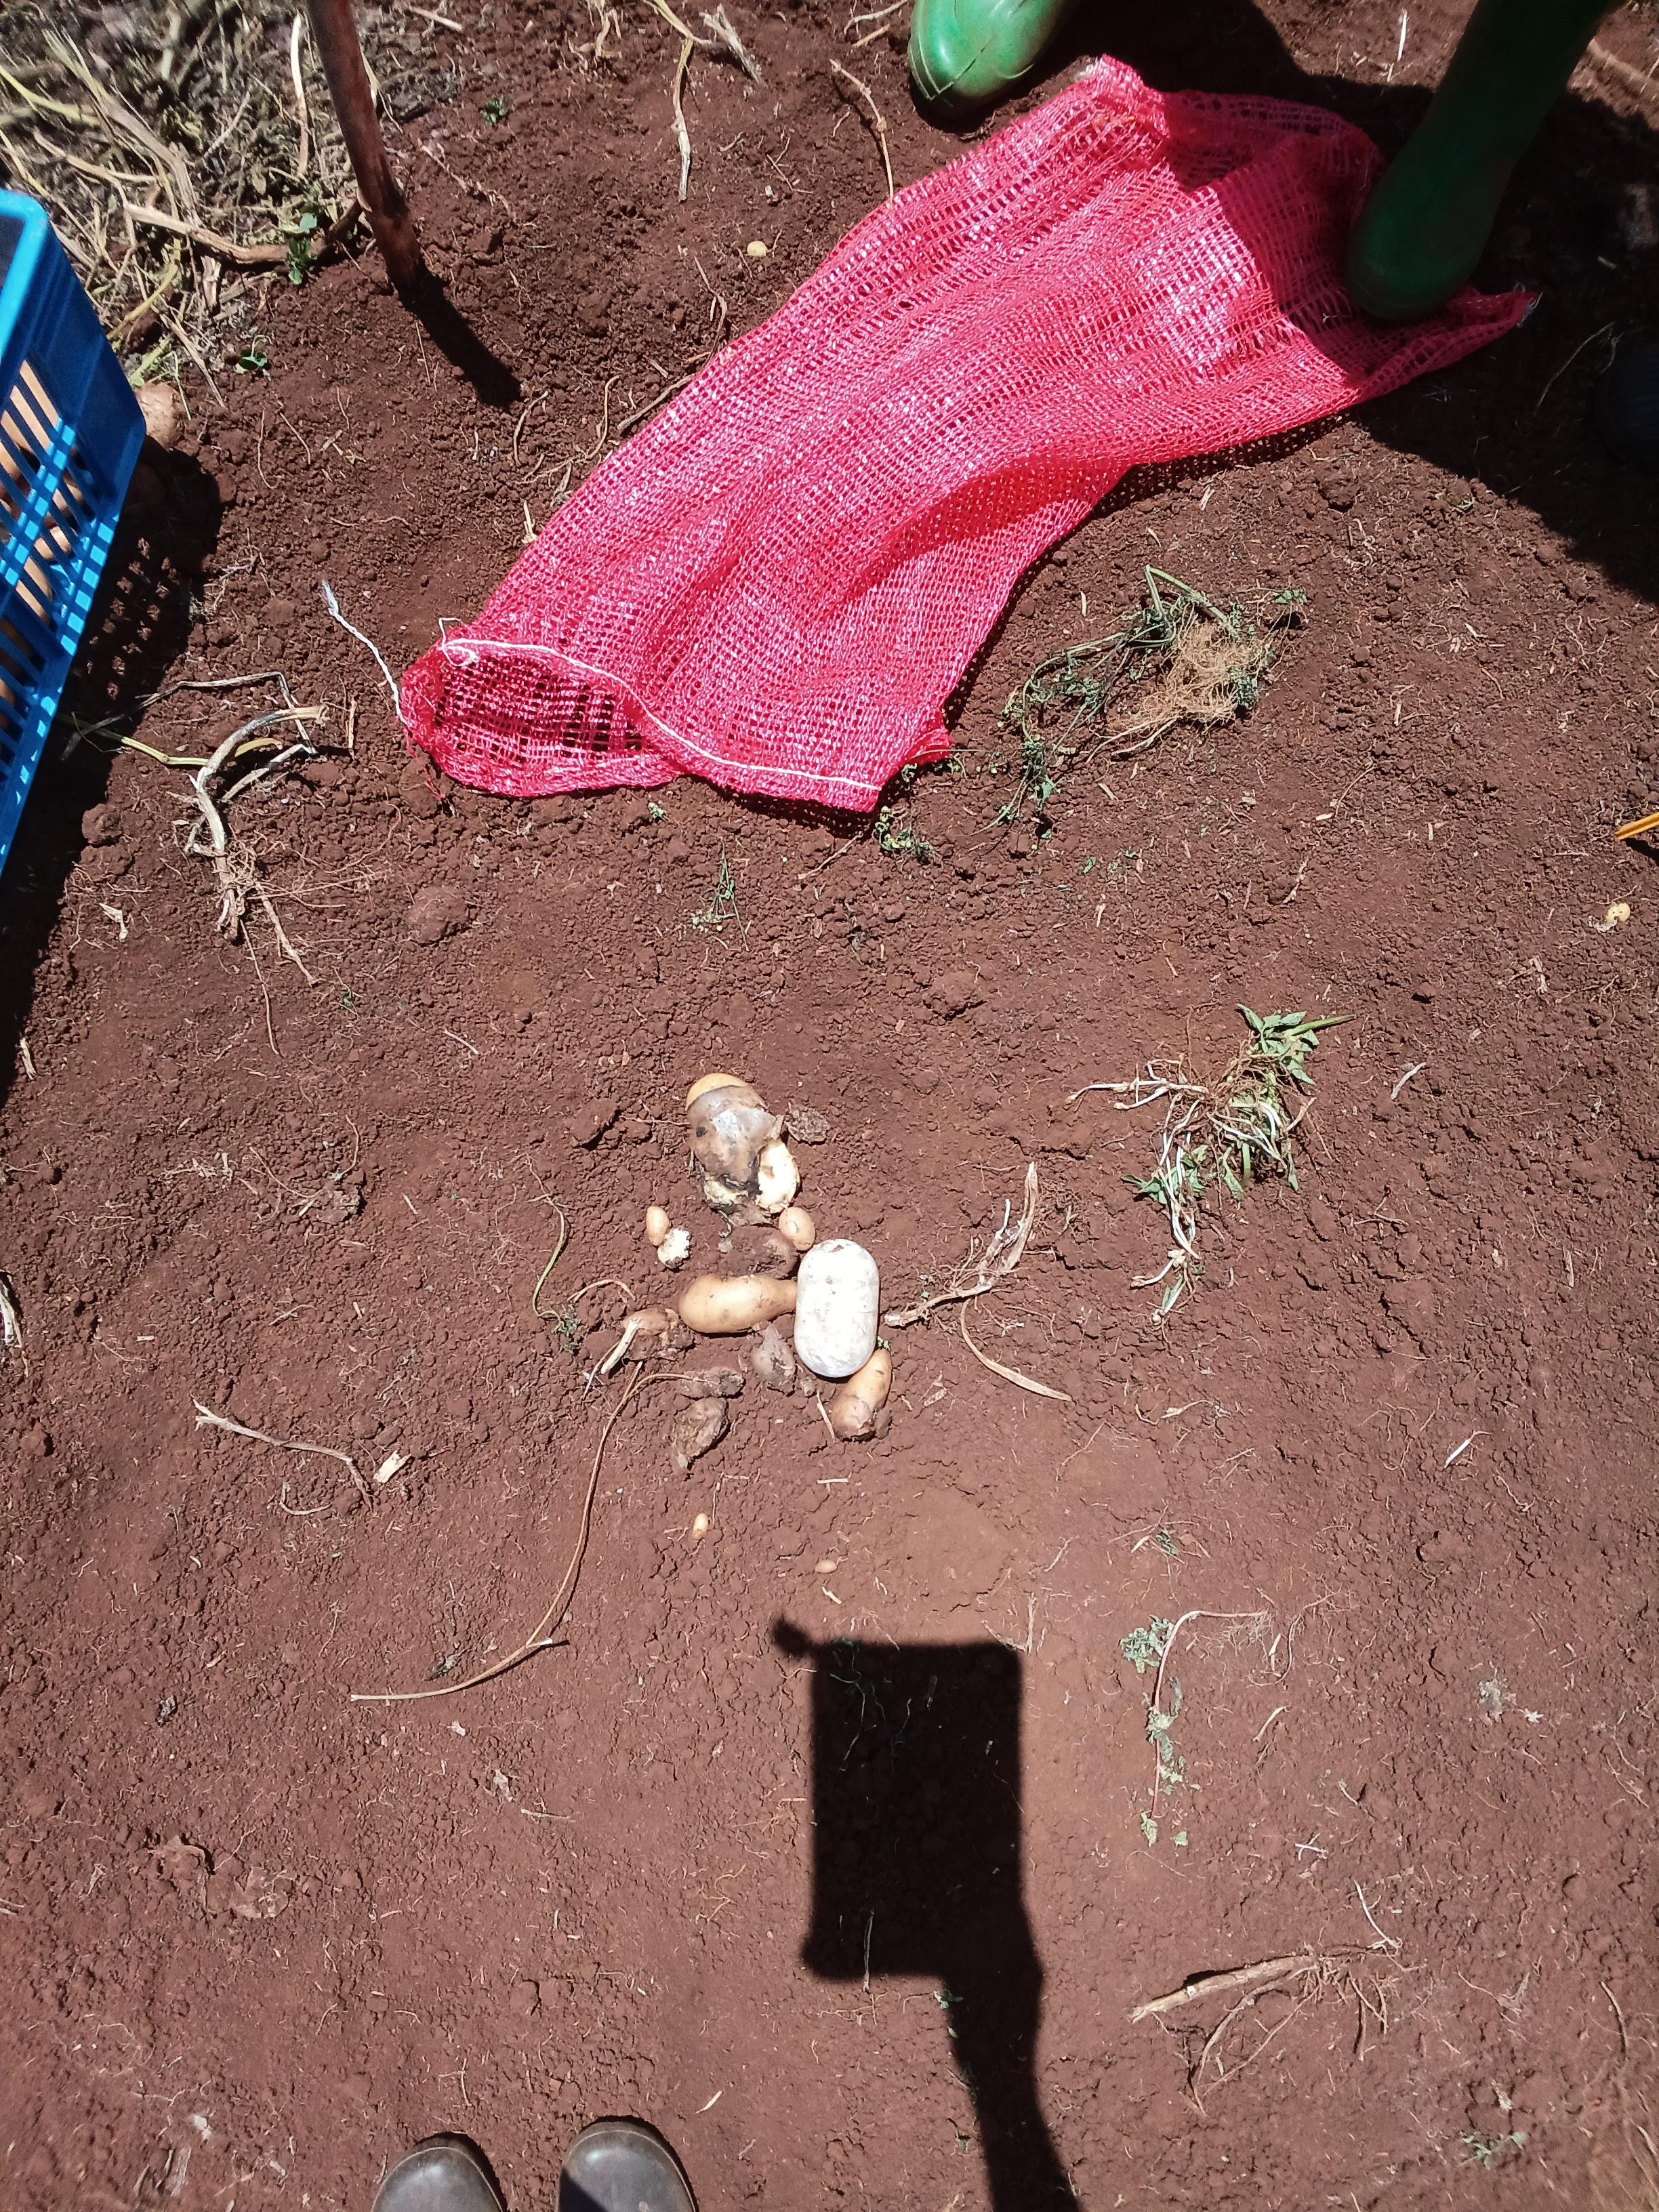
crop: potato
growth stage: harvest
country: Kenya
